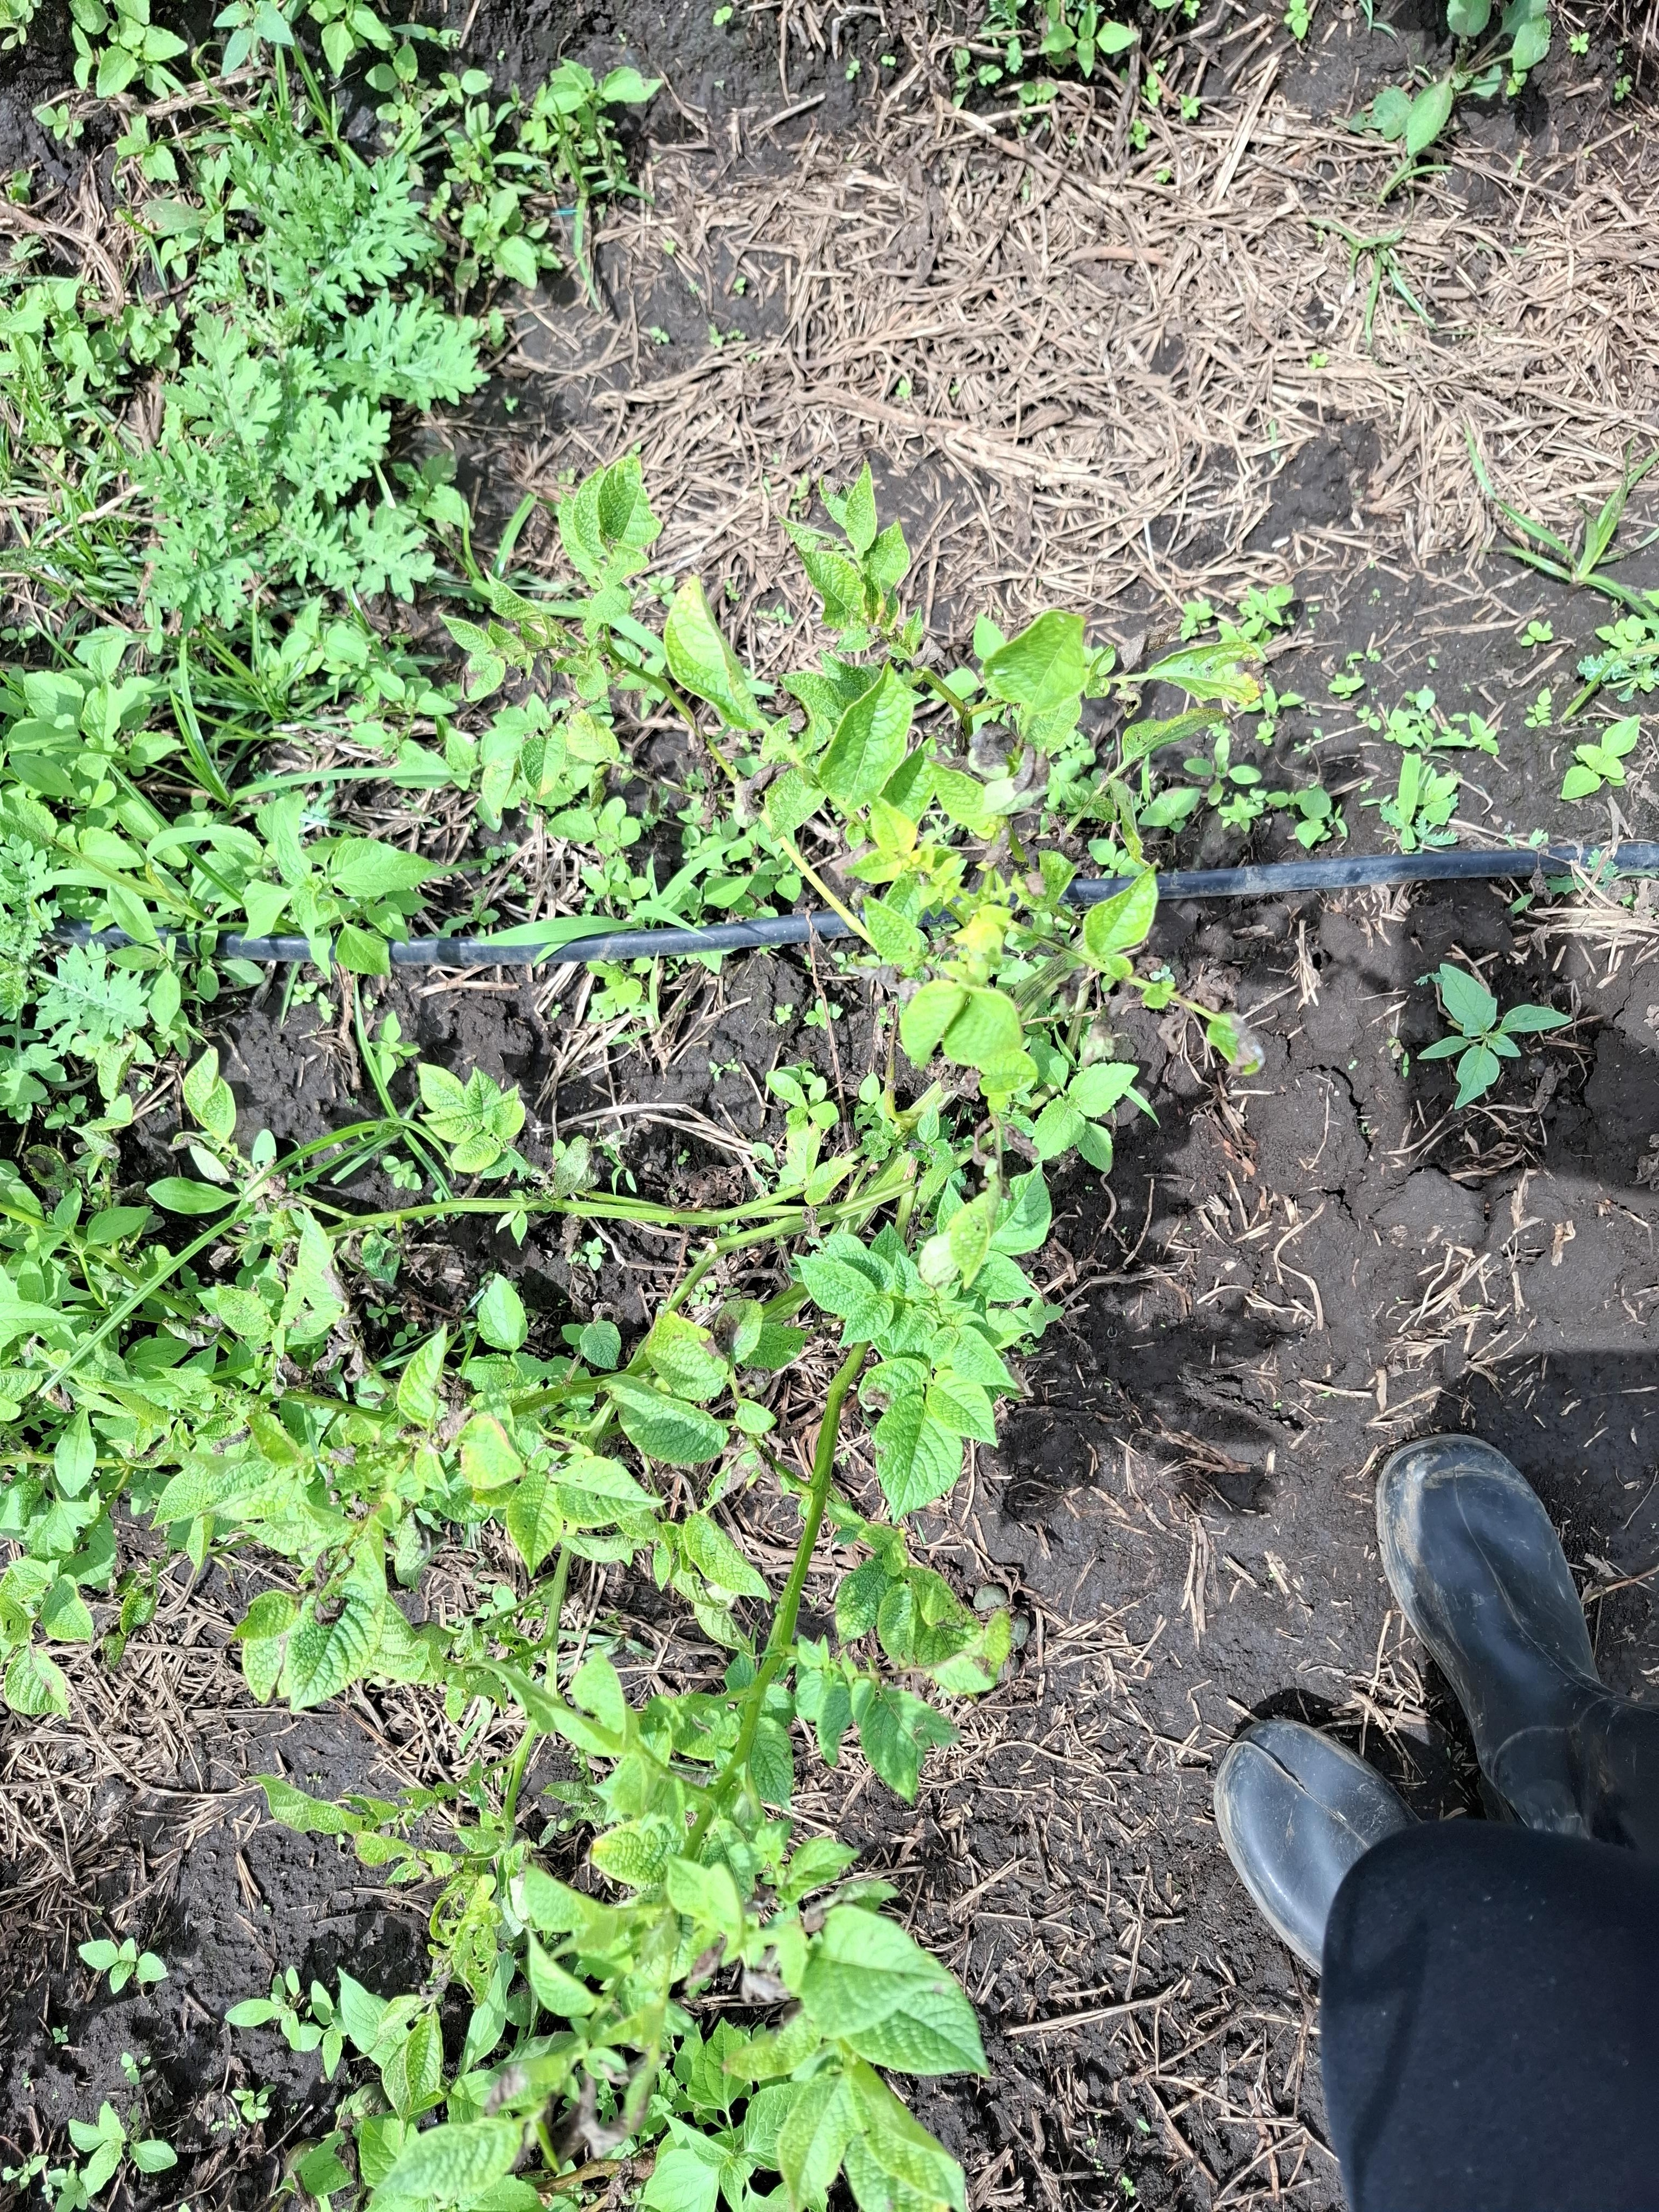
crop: potato
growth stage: flowering
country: Tanzania
